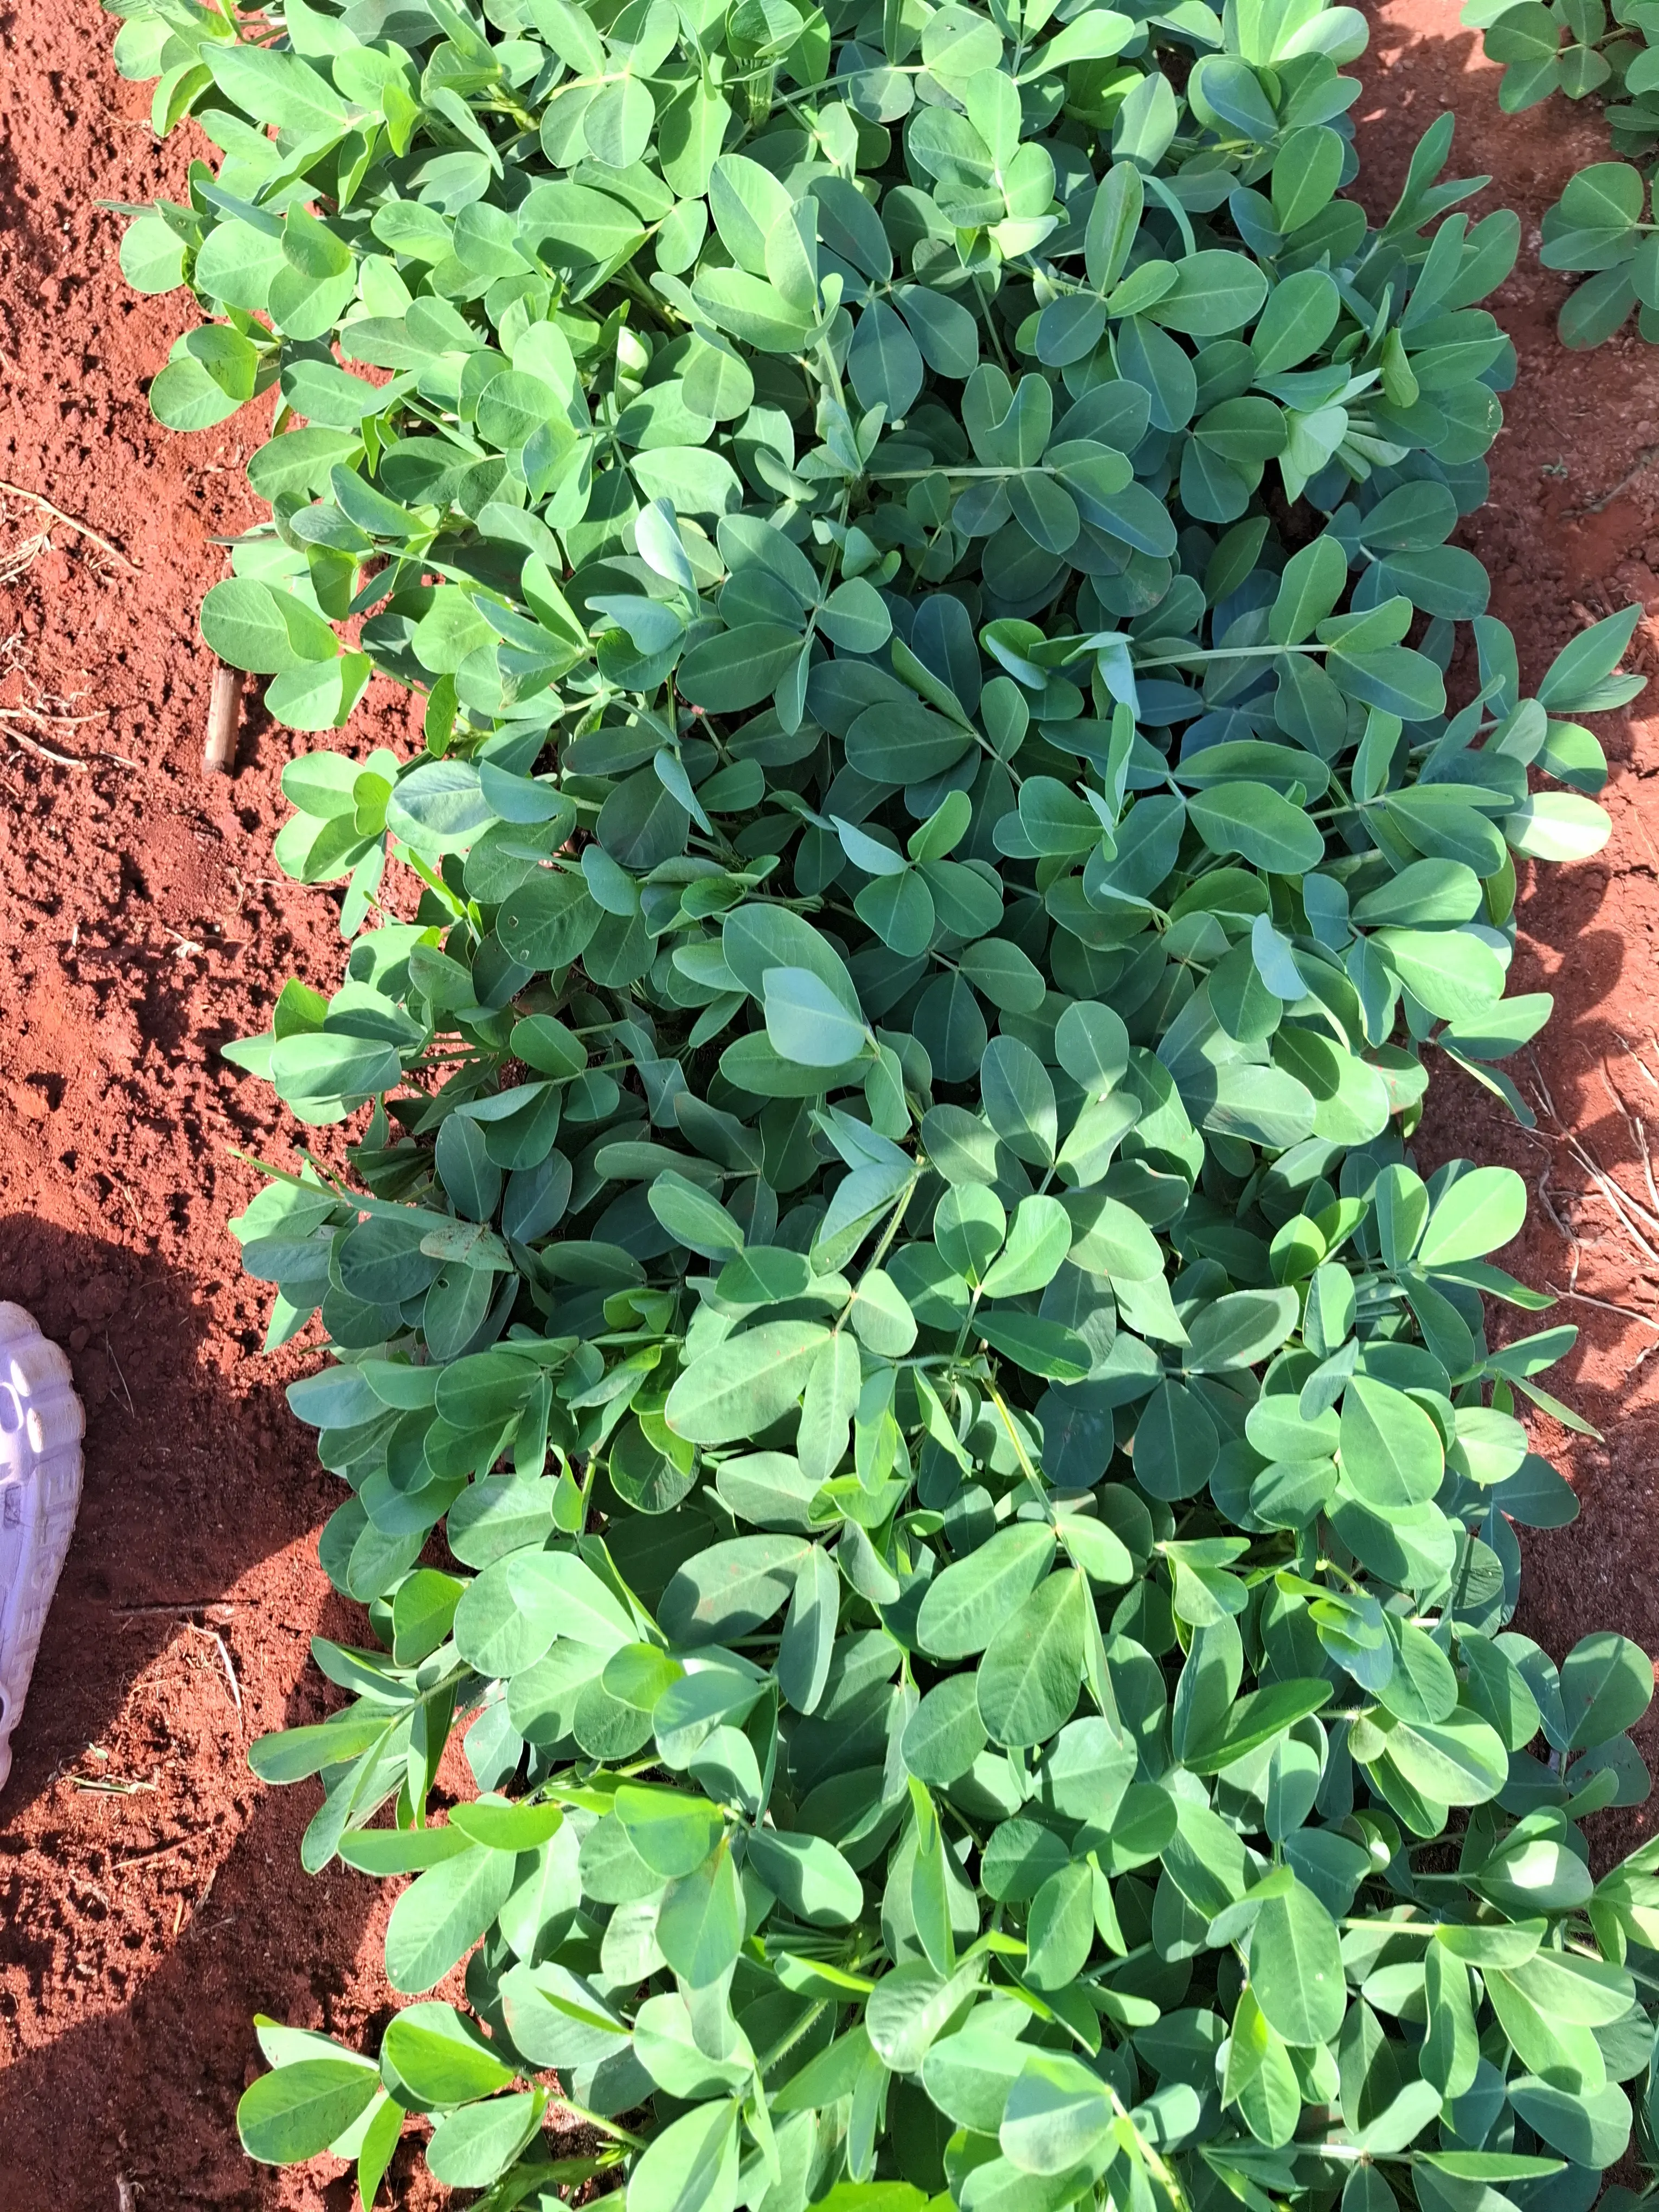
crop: groundnut
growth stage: flowering
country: Kenya
